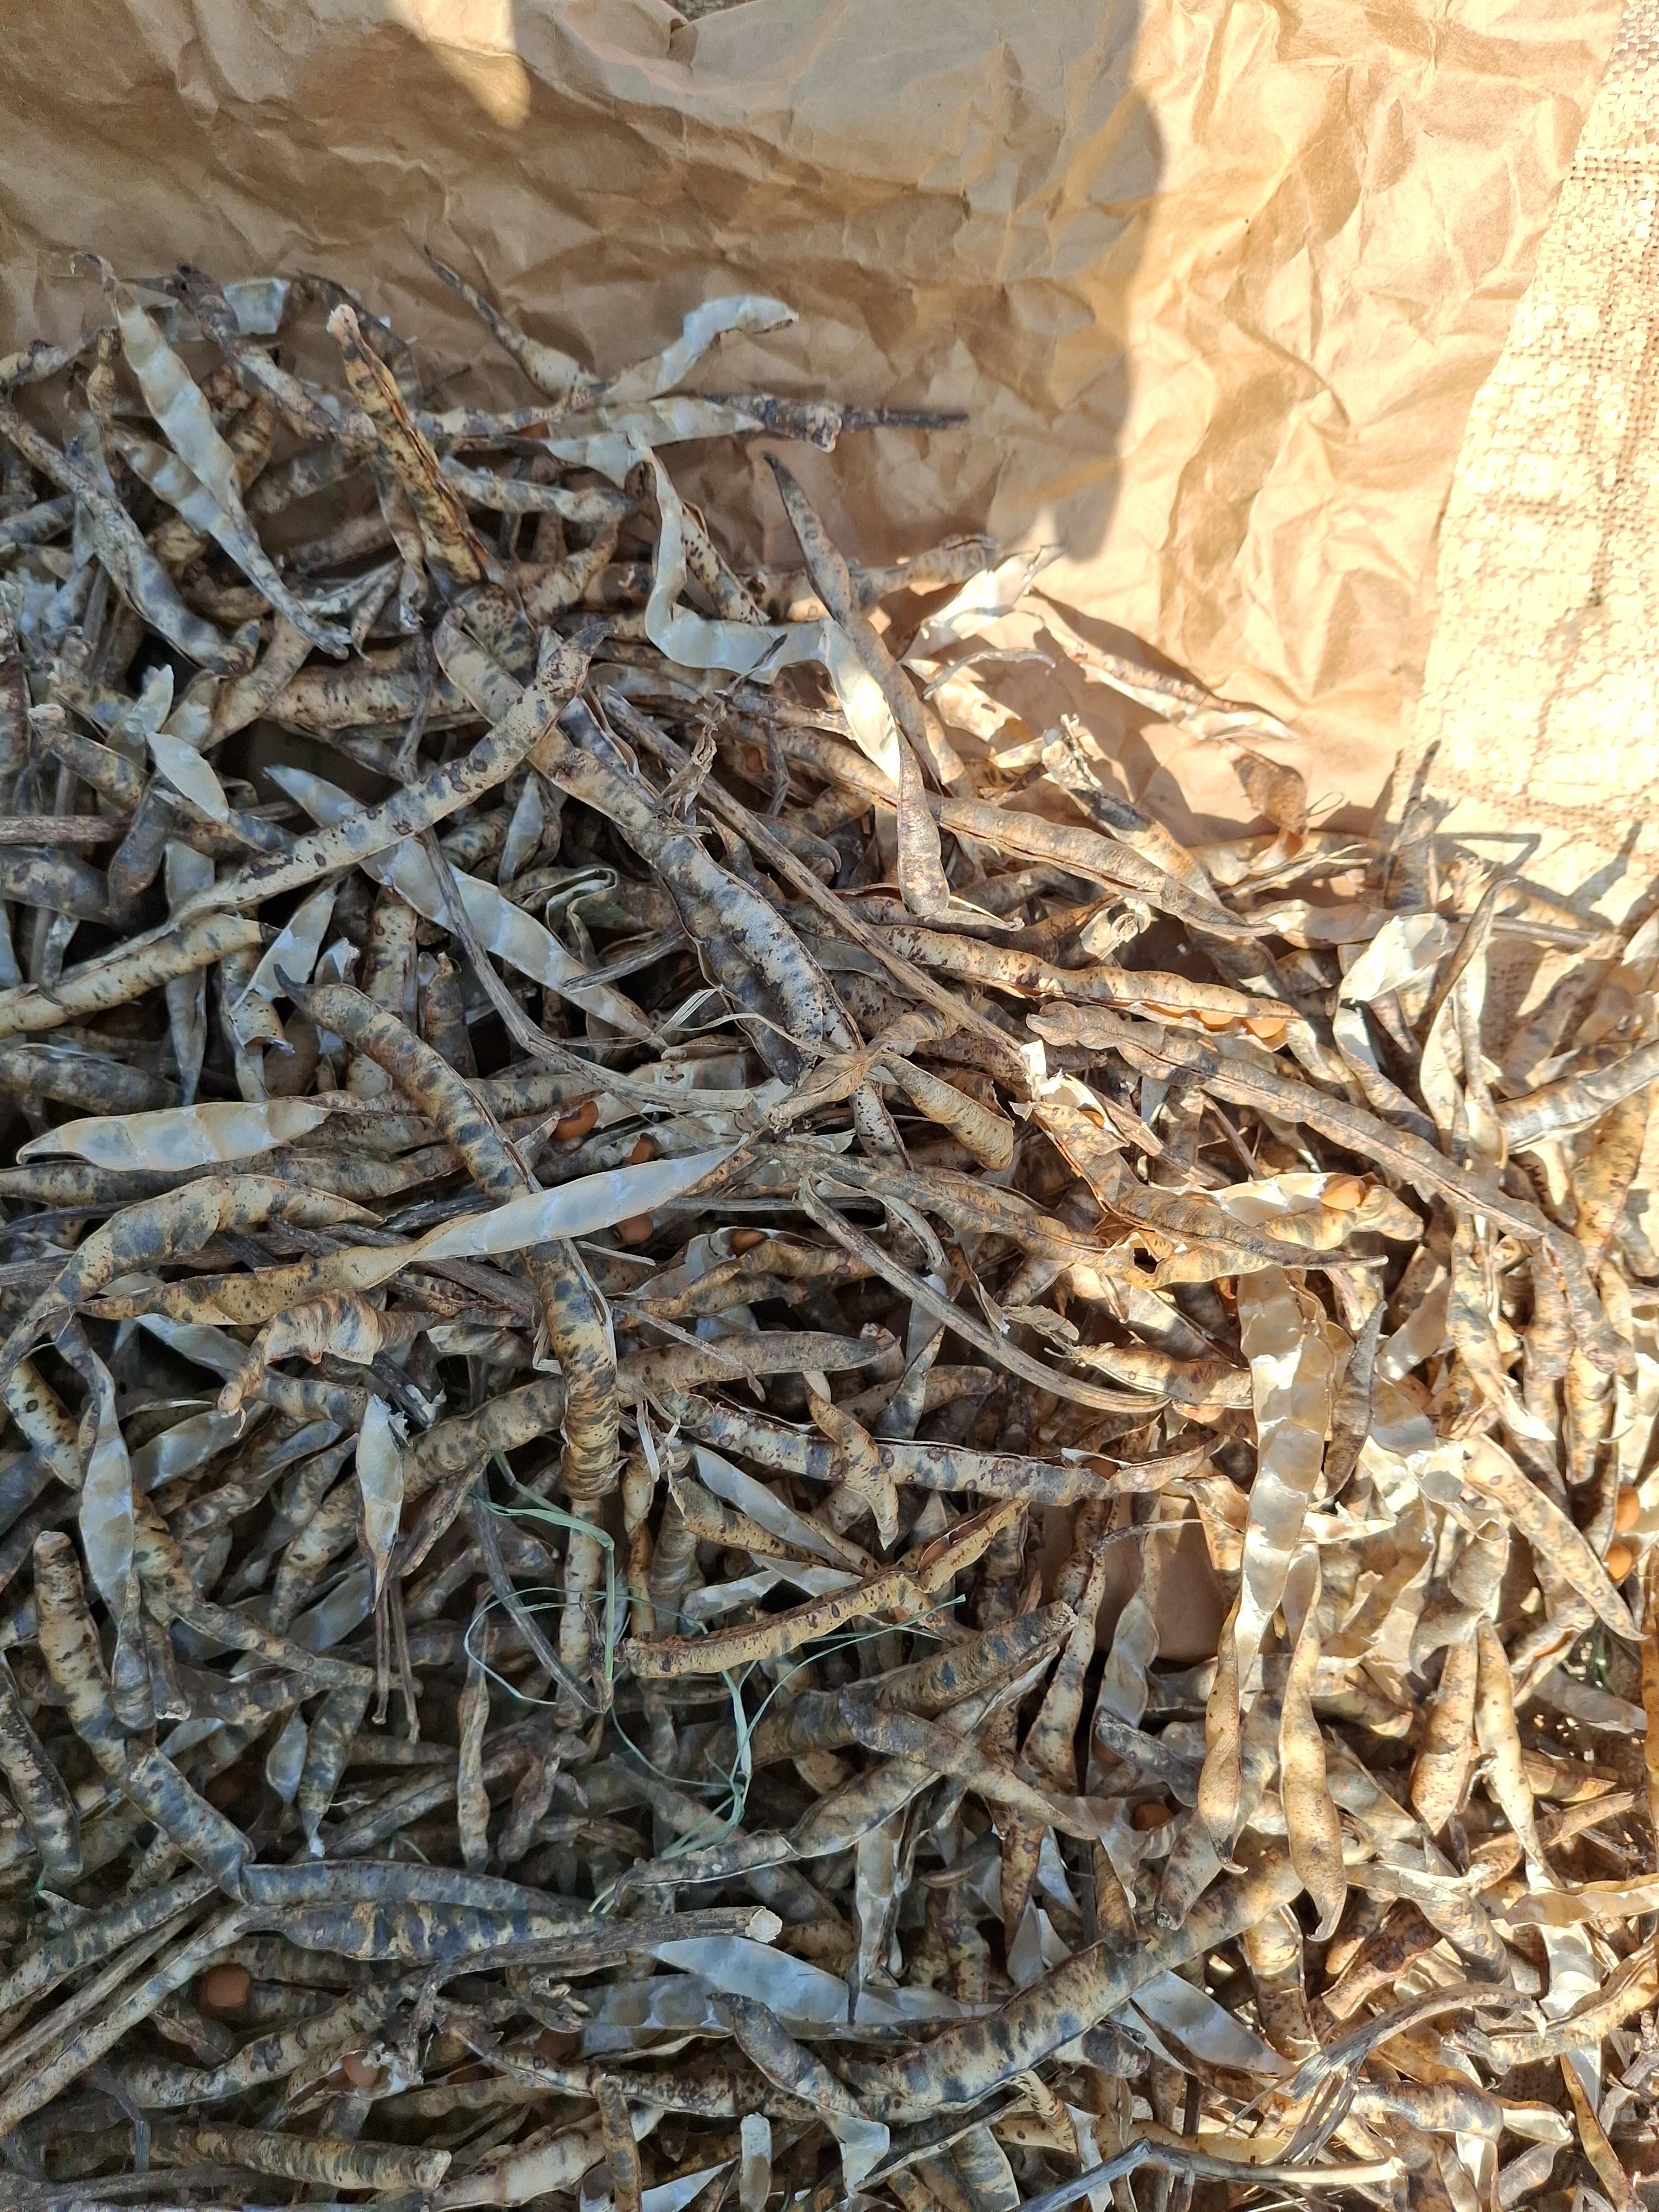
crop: cowpea
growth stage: harvest
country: Nigeria
